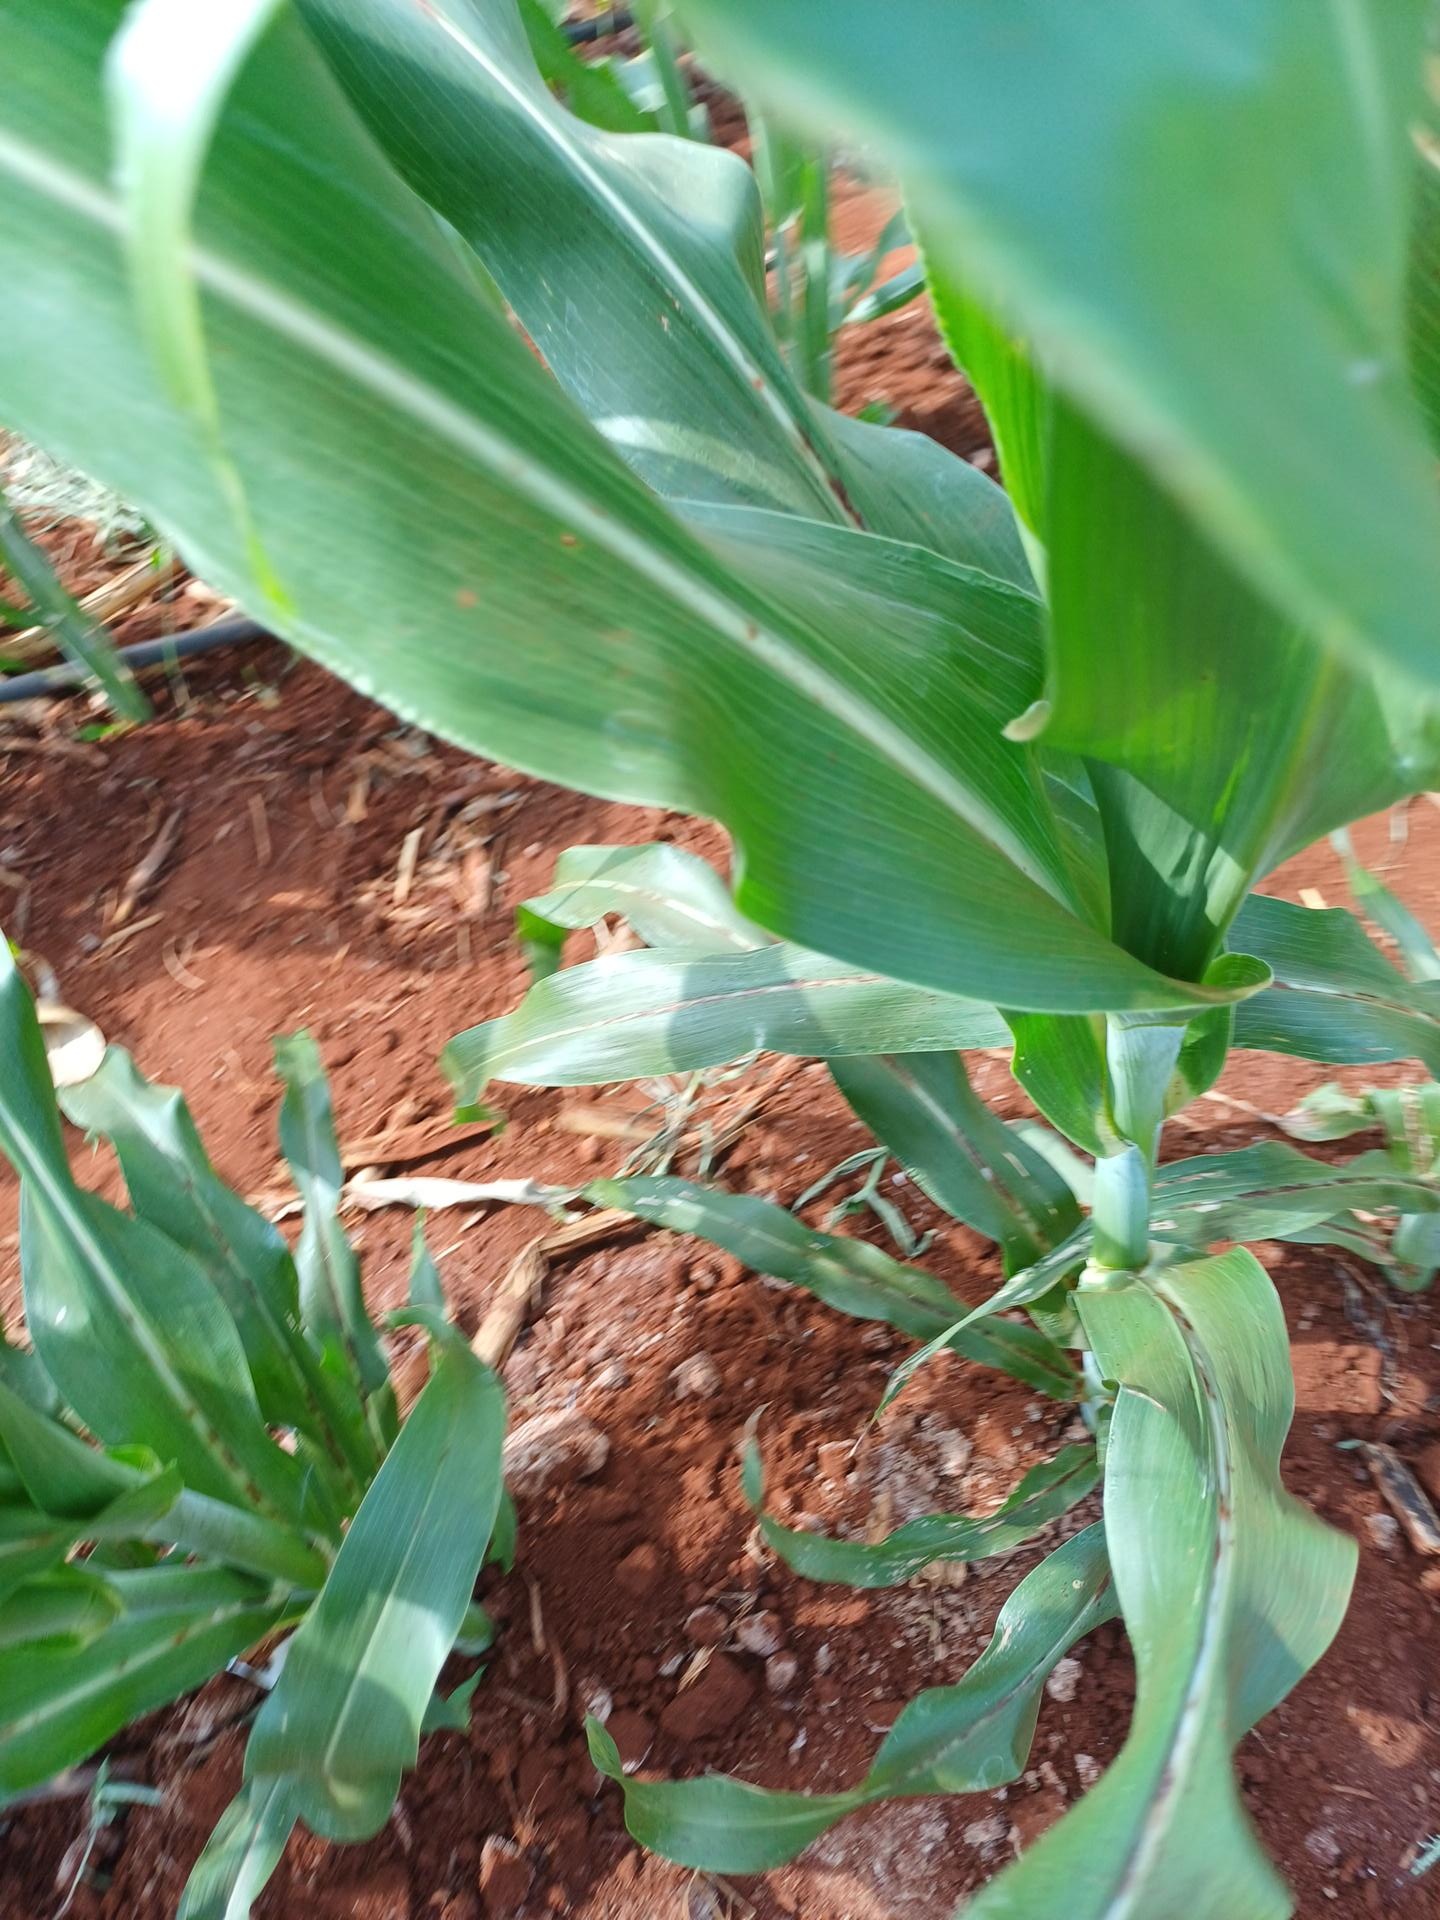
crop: sorghum
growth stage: vegetative
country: Kenya
